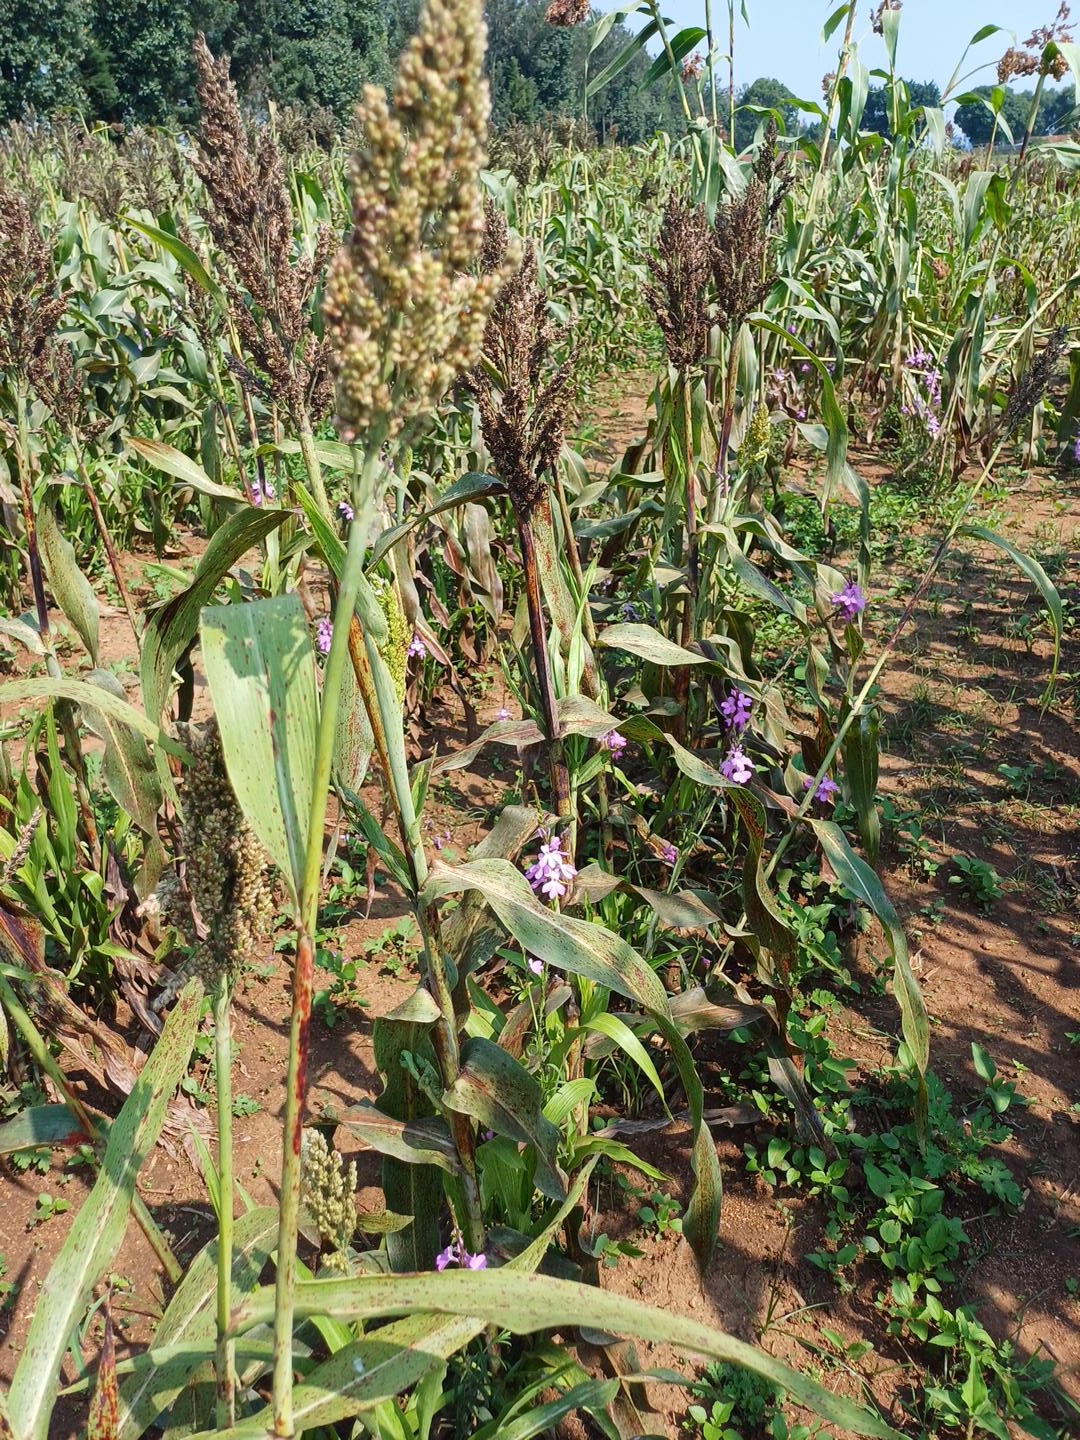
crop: sorghum
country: Kenya
